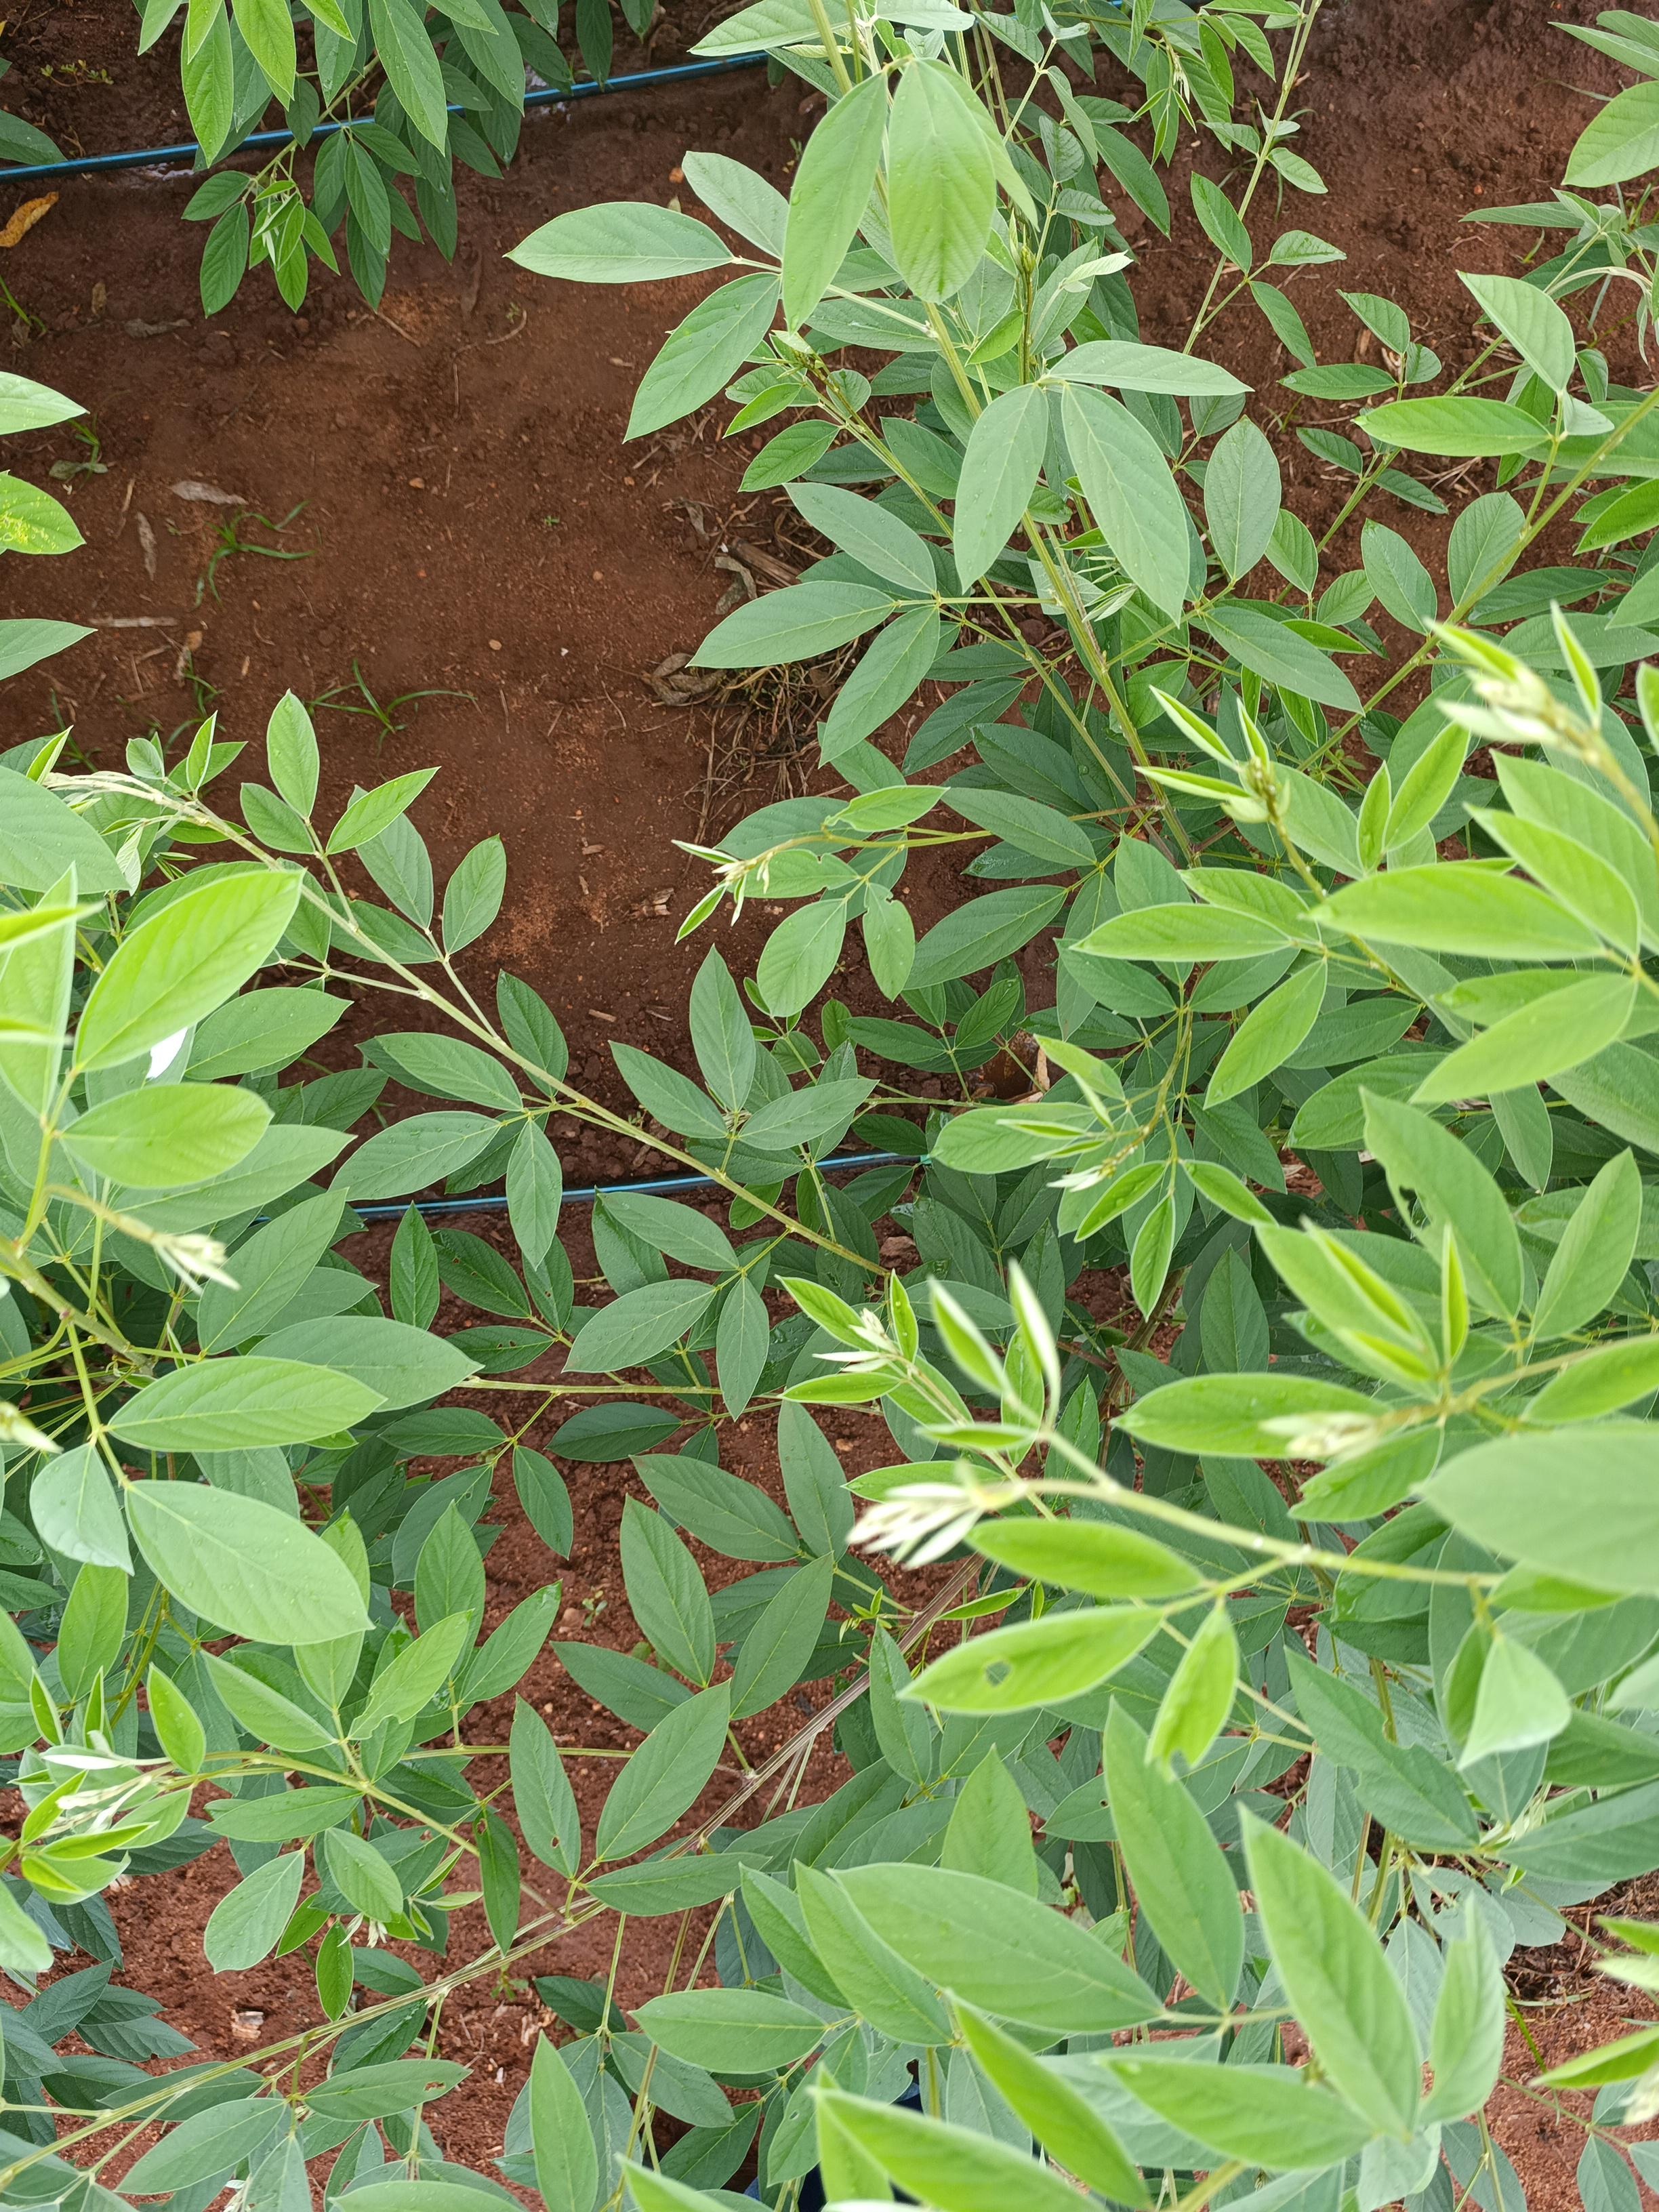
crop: pigeonpea
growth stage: vegetative
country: Kenya
